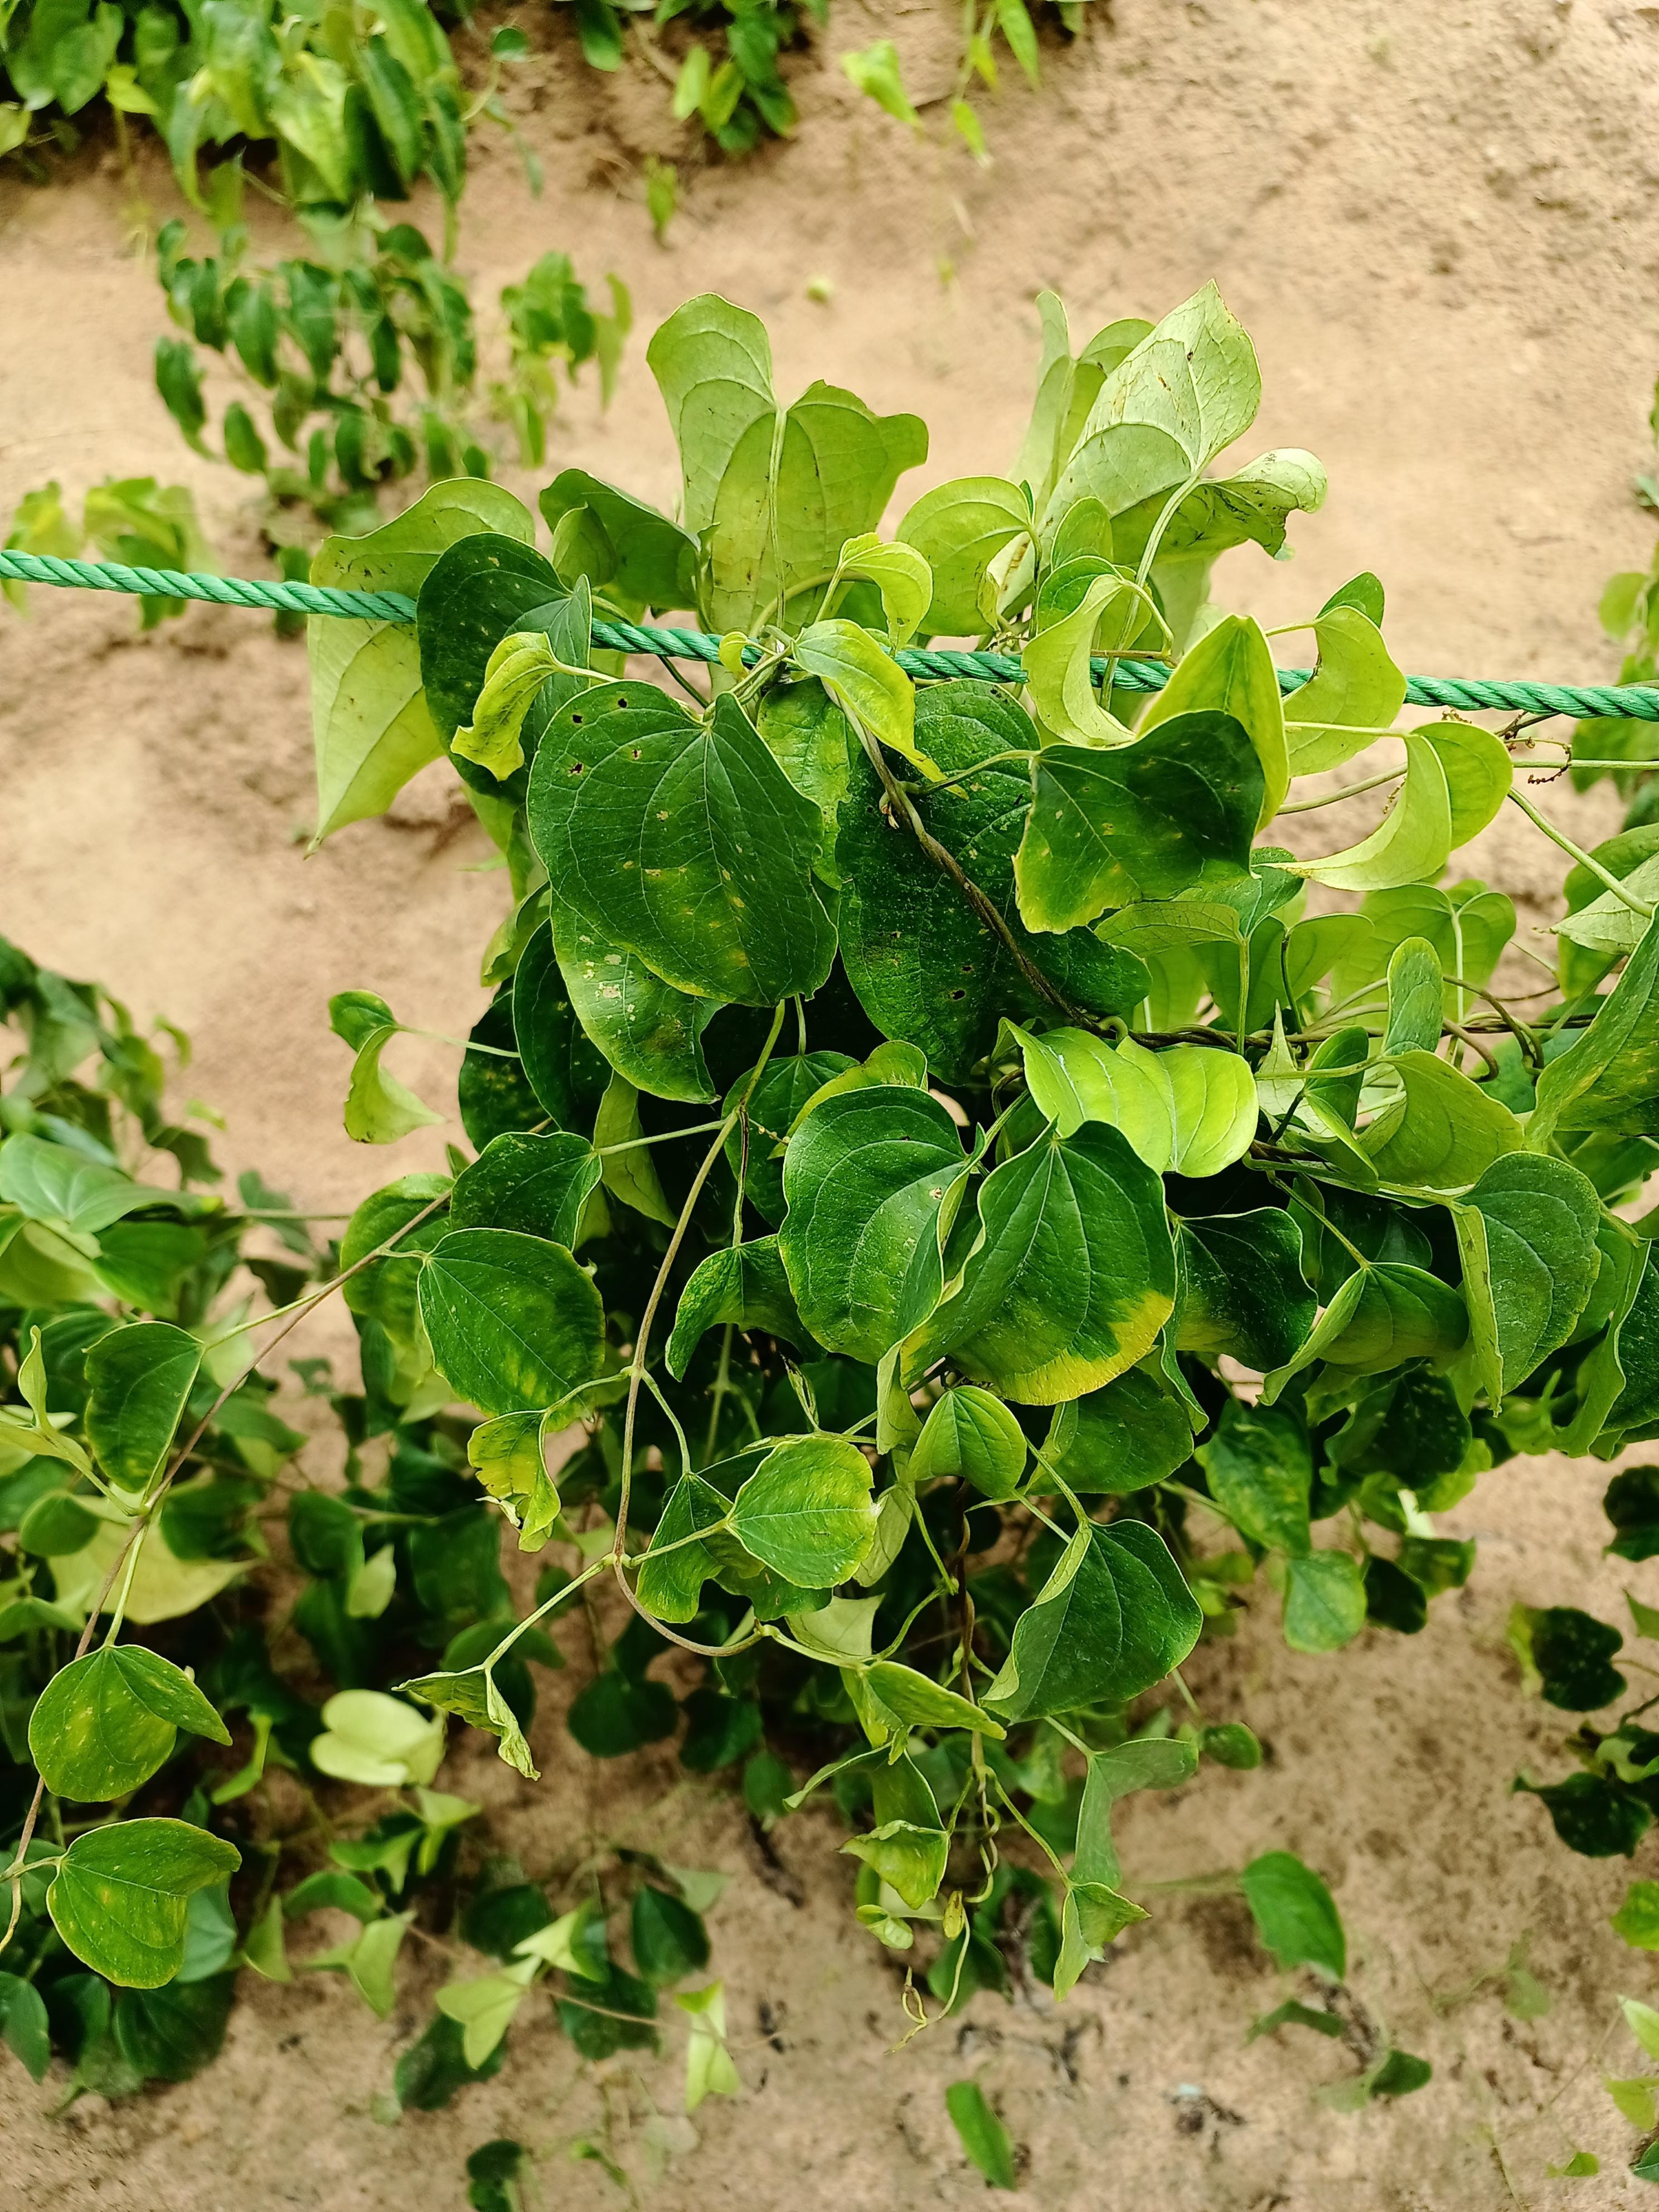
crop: yam
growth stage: vegetative
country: Nigeria
